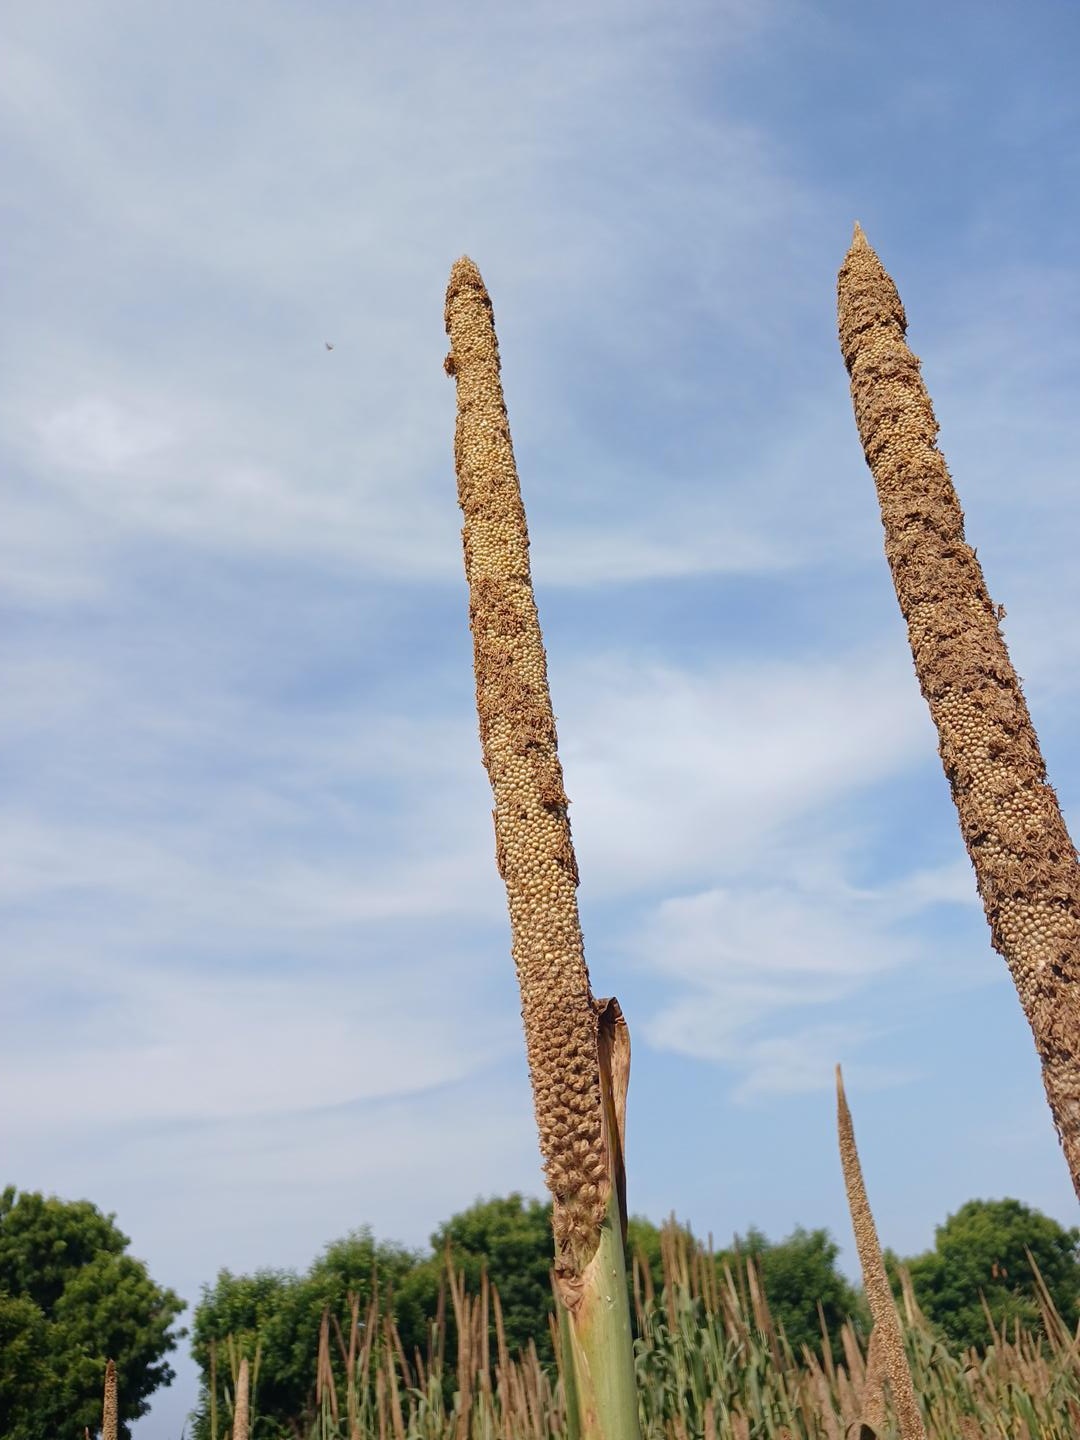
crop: pearl millet
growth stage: maturity
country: Senegal
